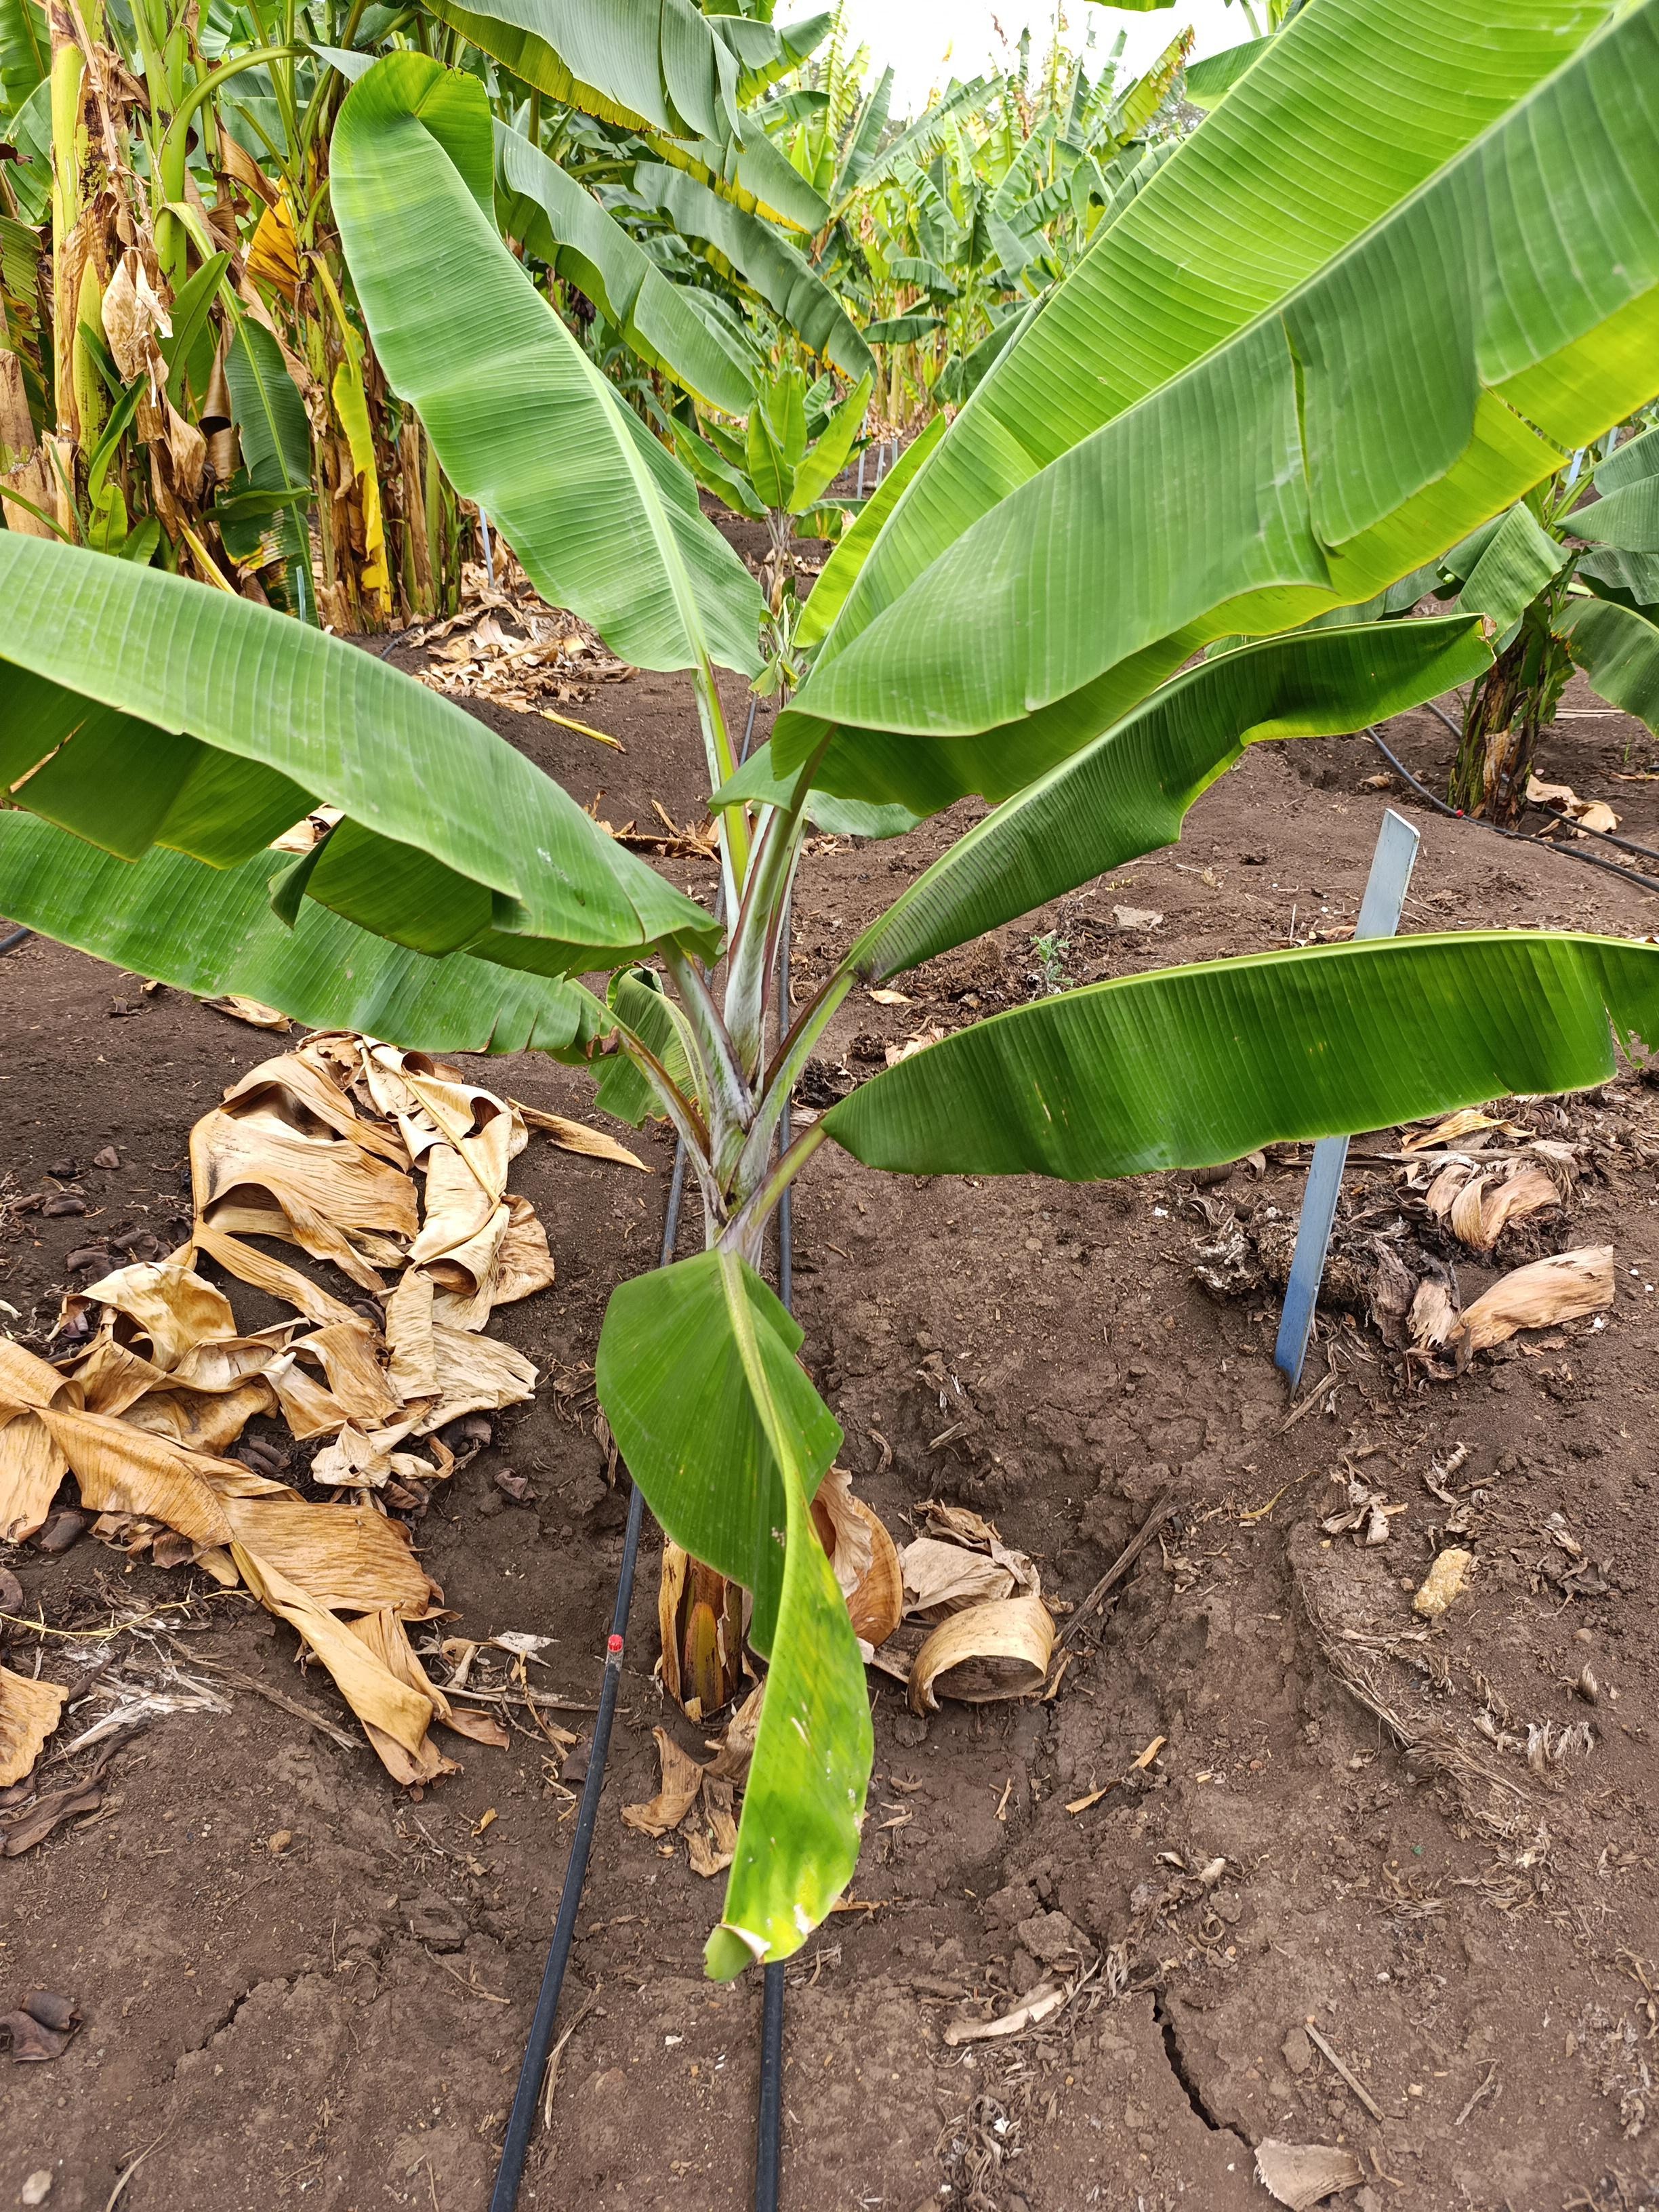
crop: banana
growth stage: vegetative
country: Tanzania
